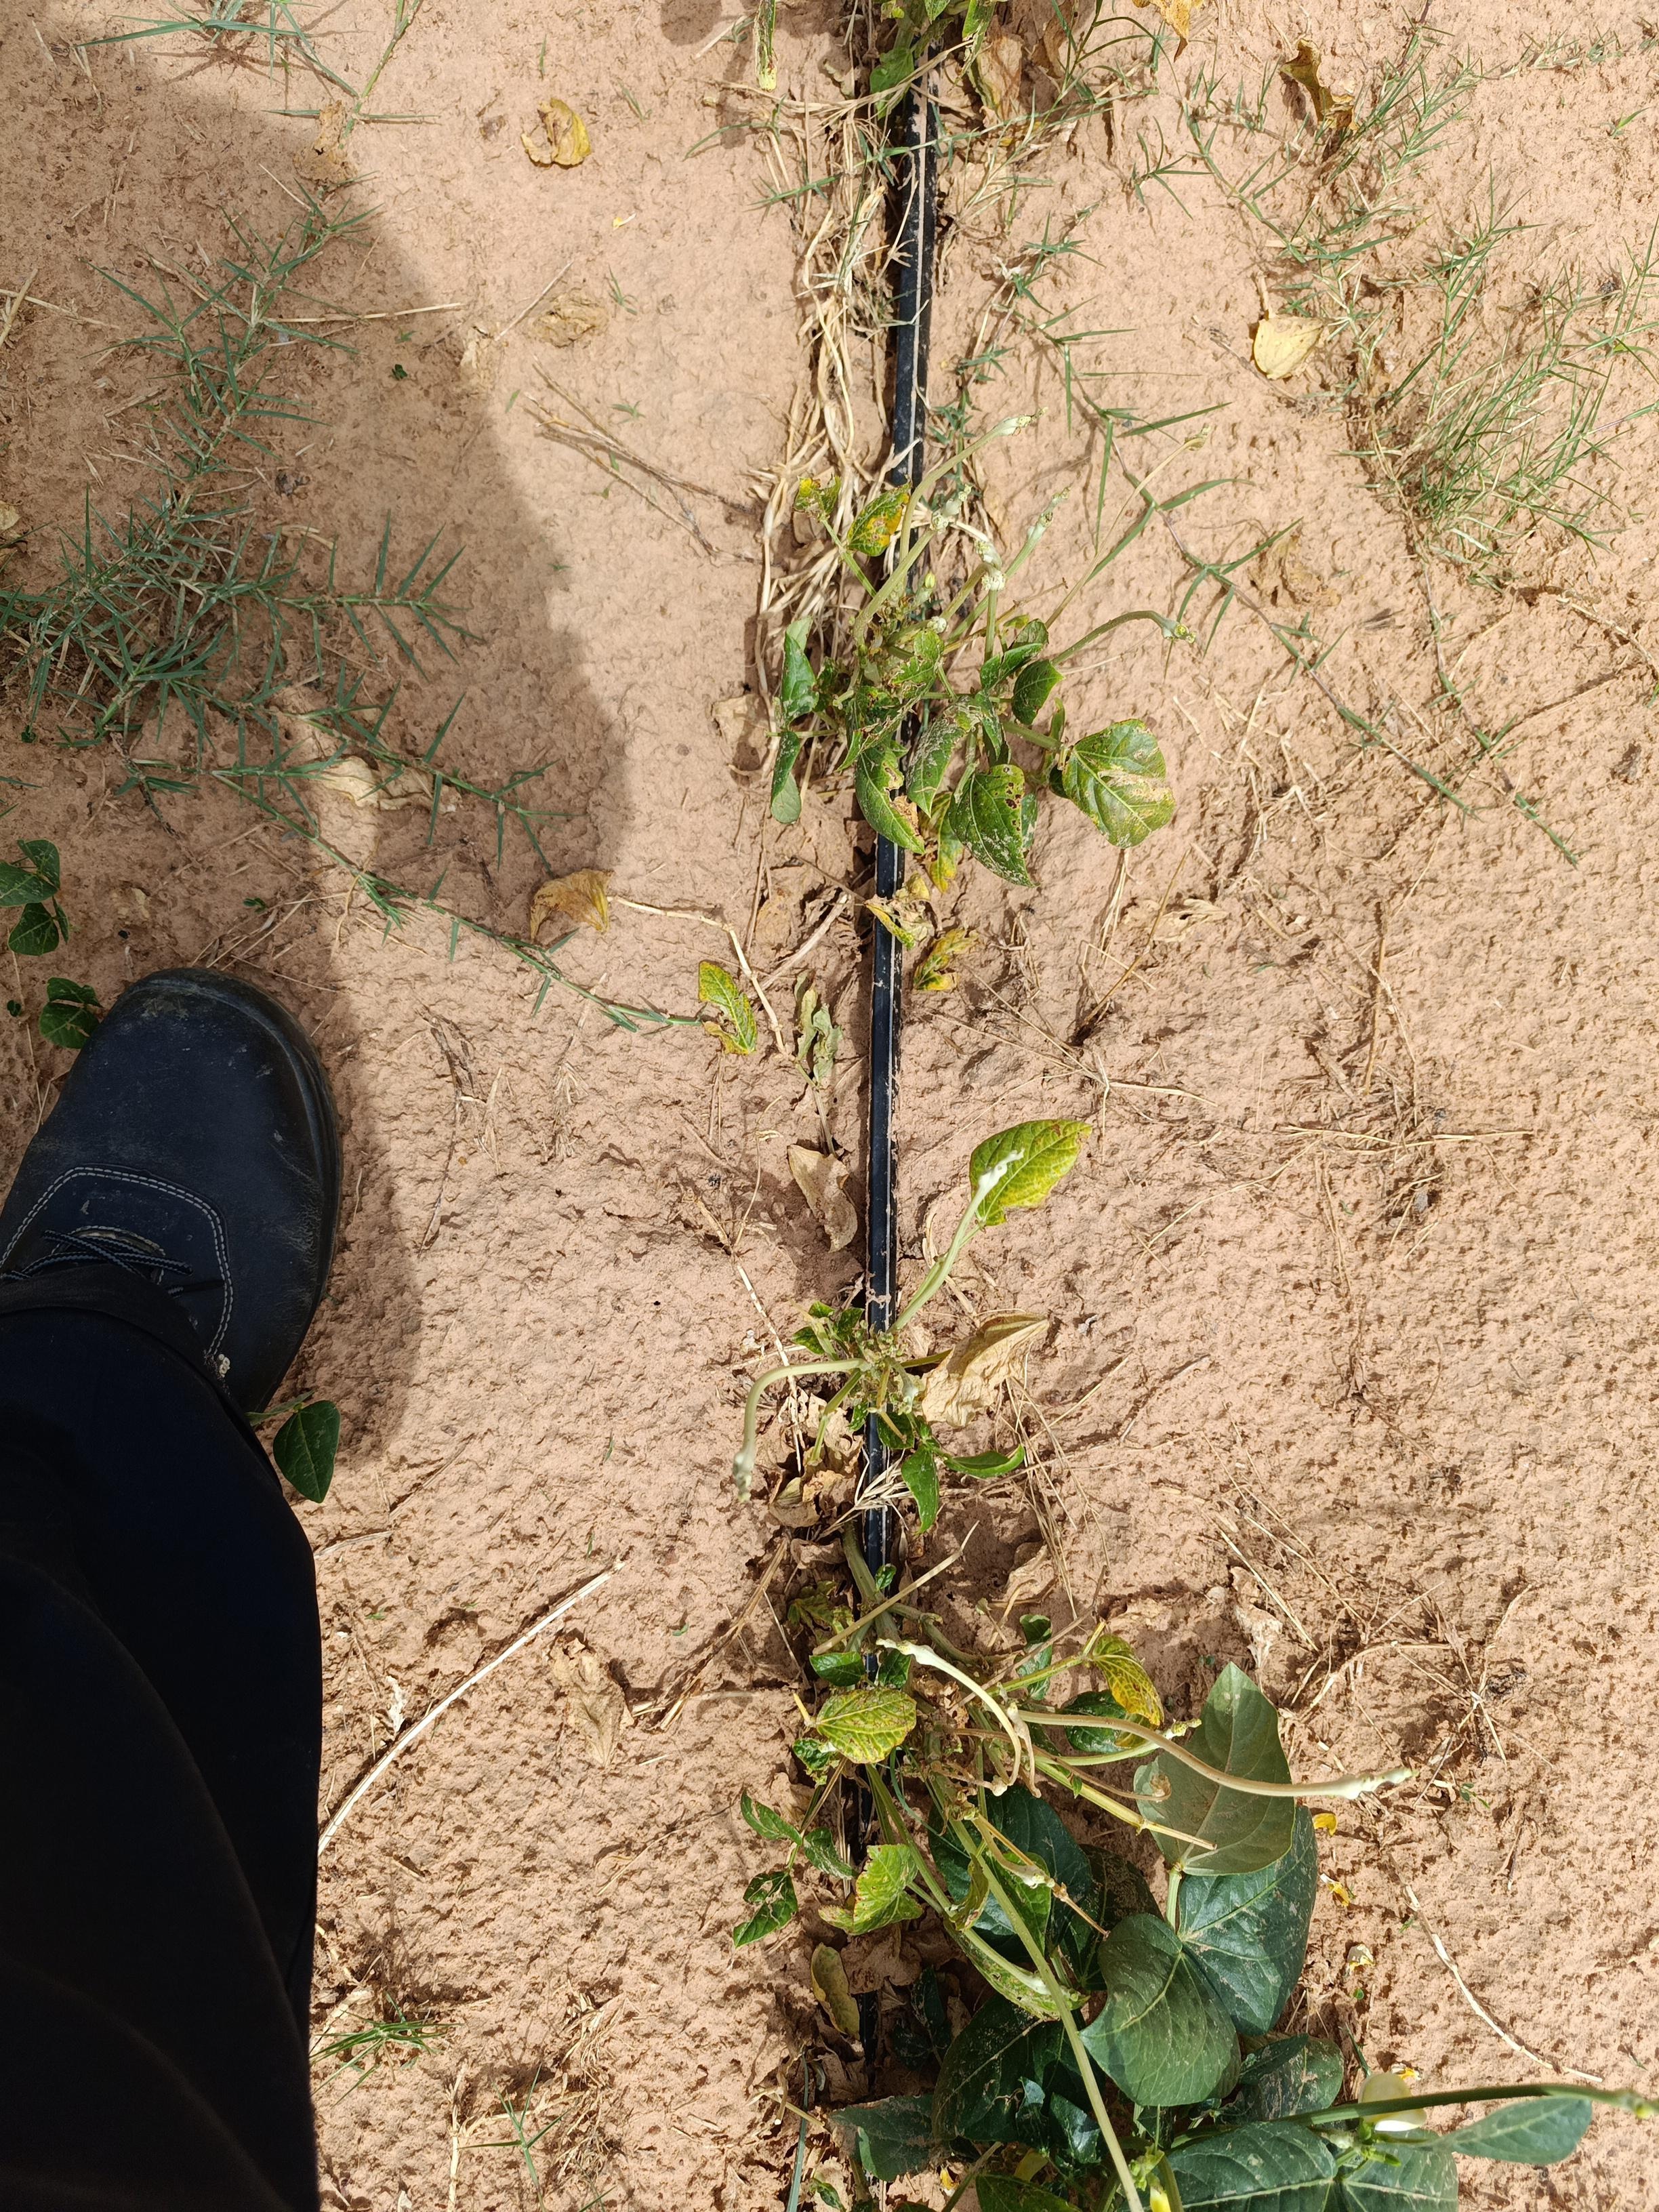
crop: cowpea
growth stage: flowering
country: Nigeria
